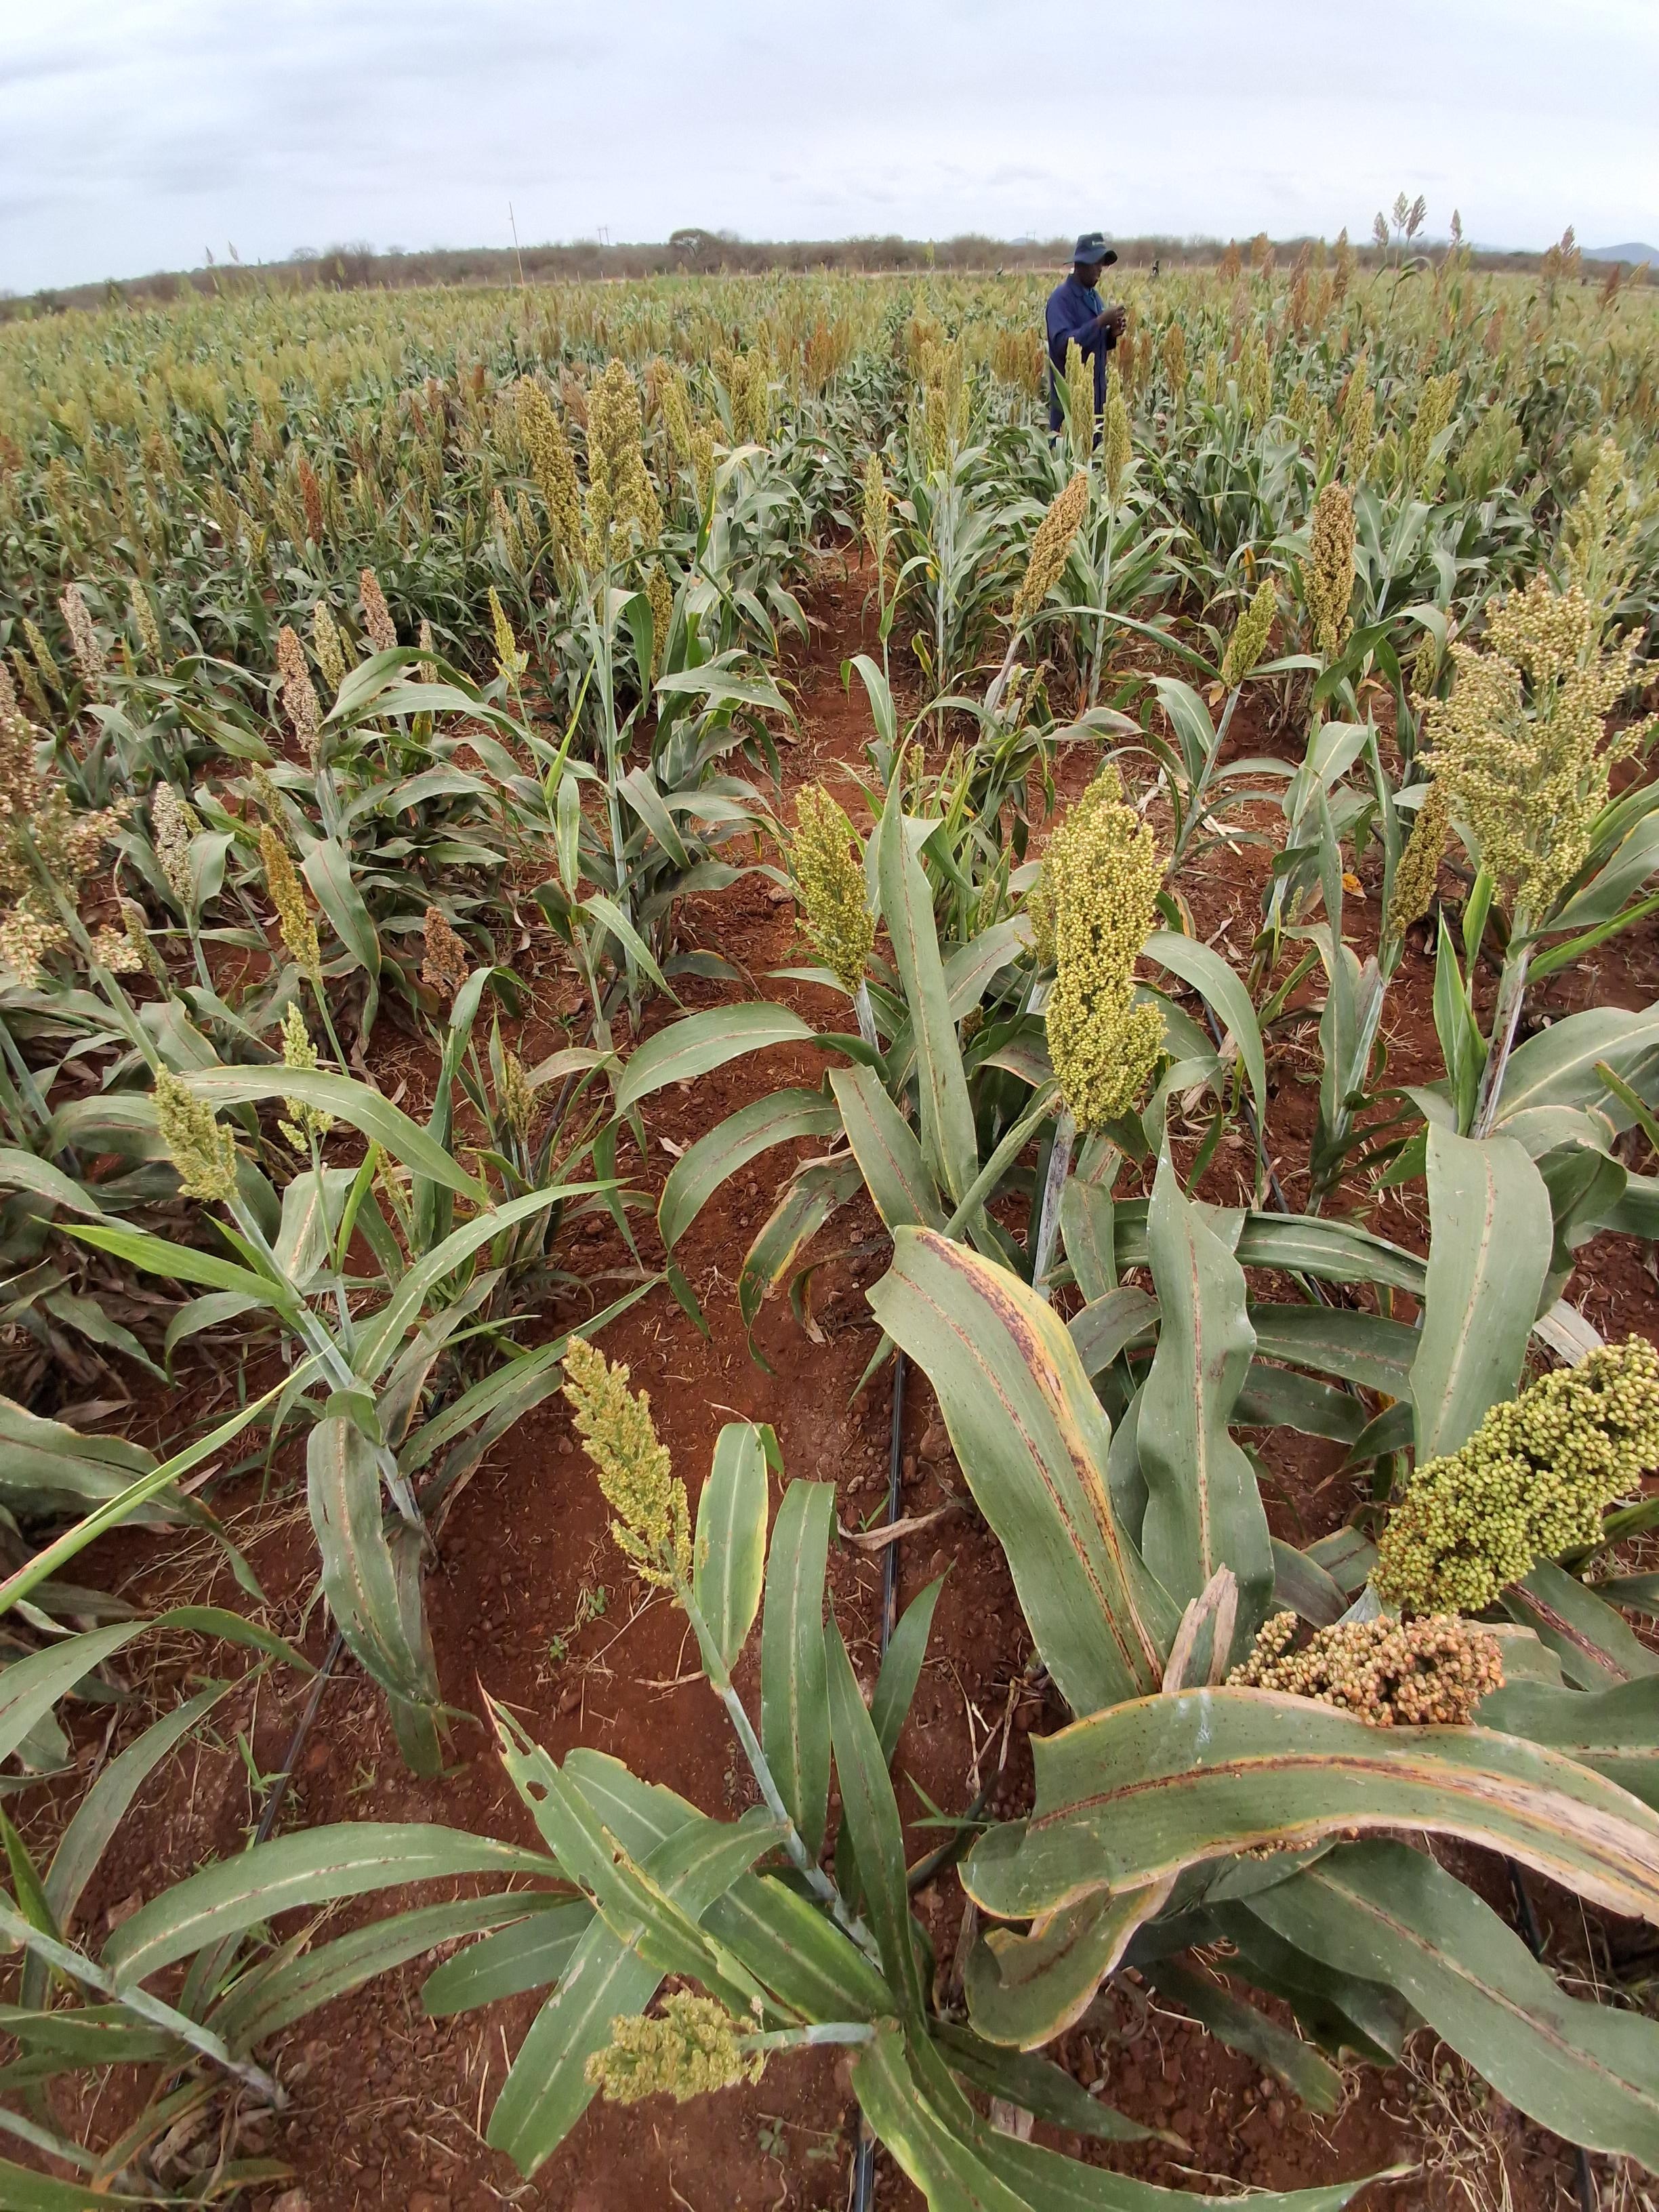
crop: sorghum
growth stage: filling grain
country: Kenya
